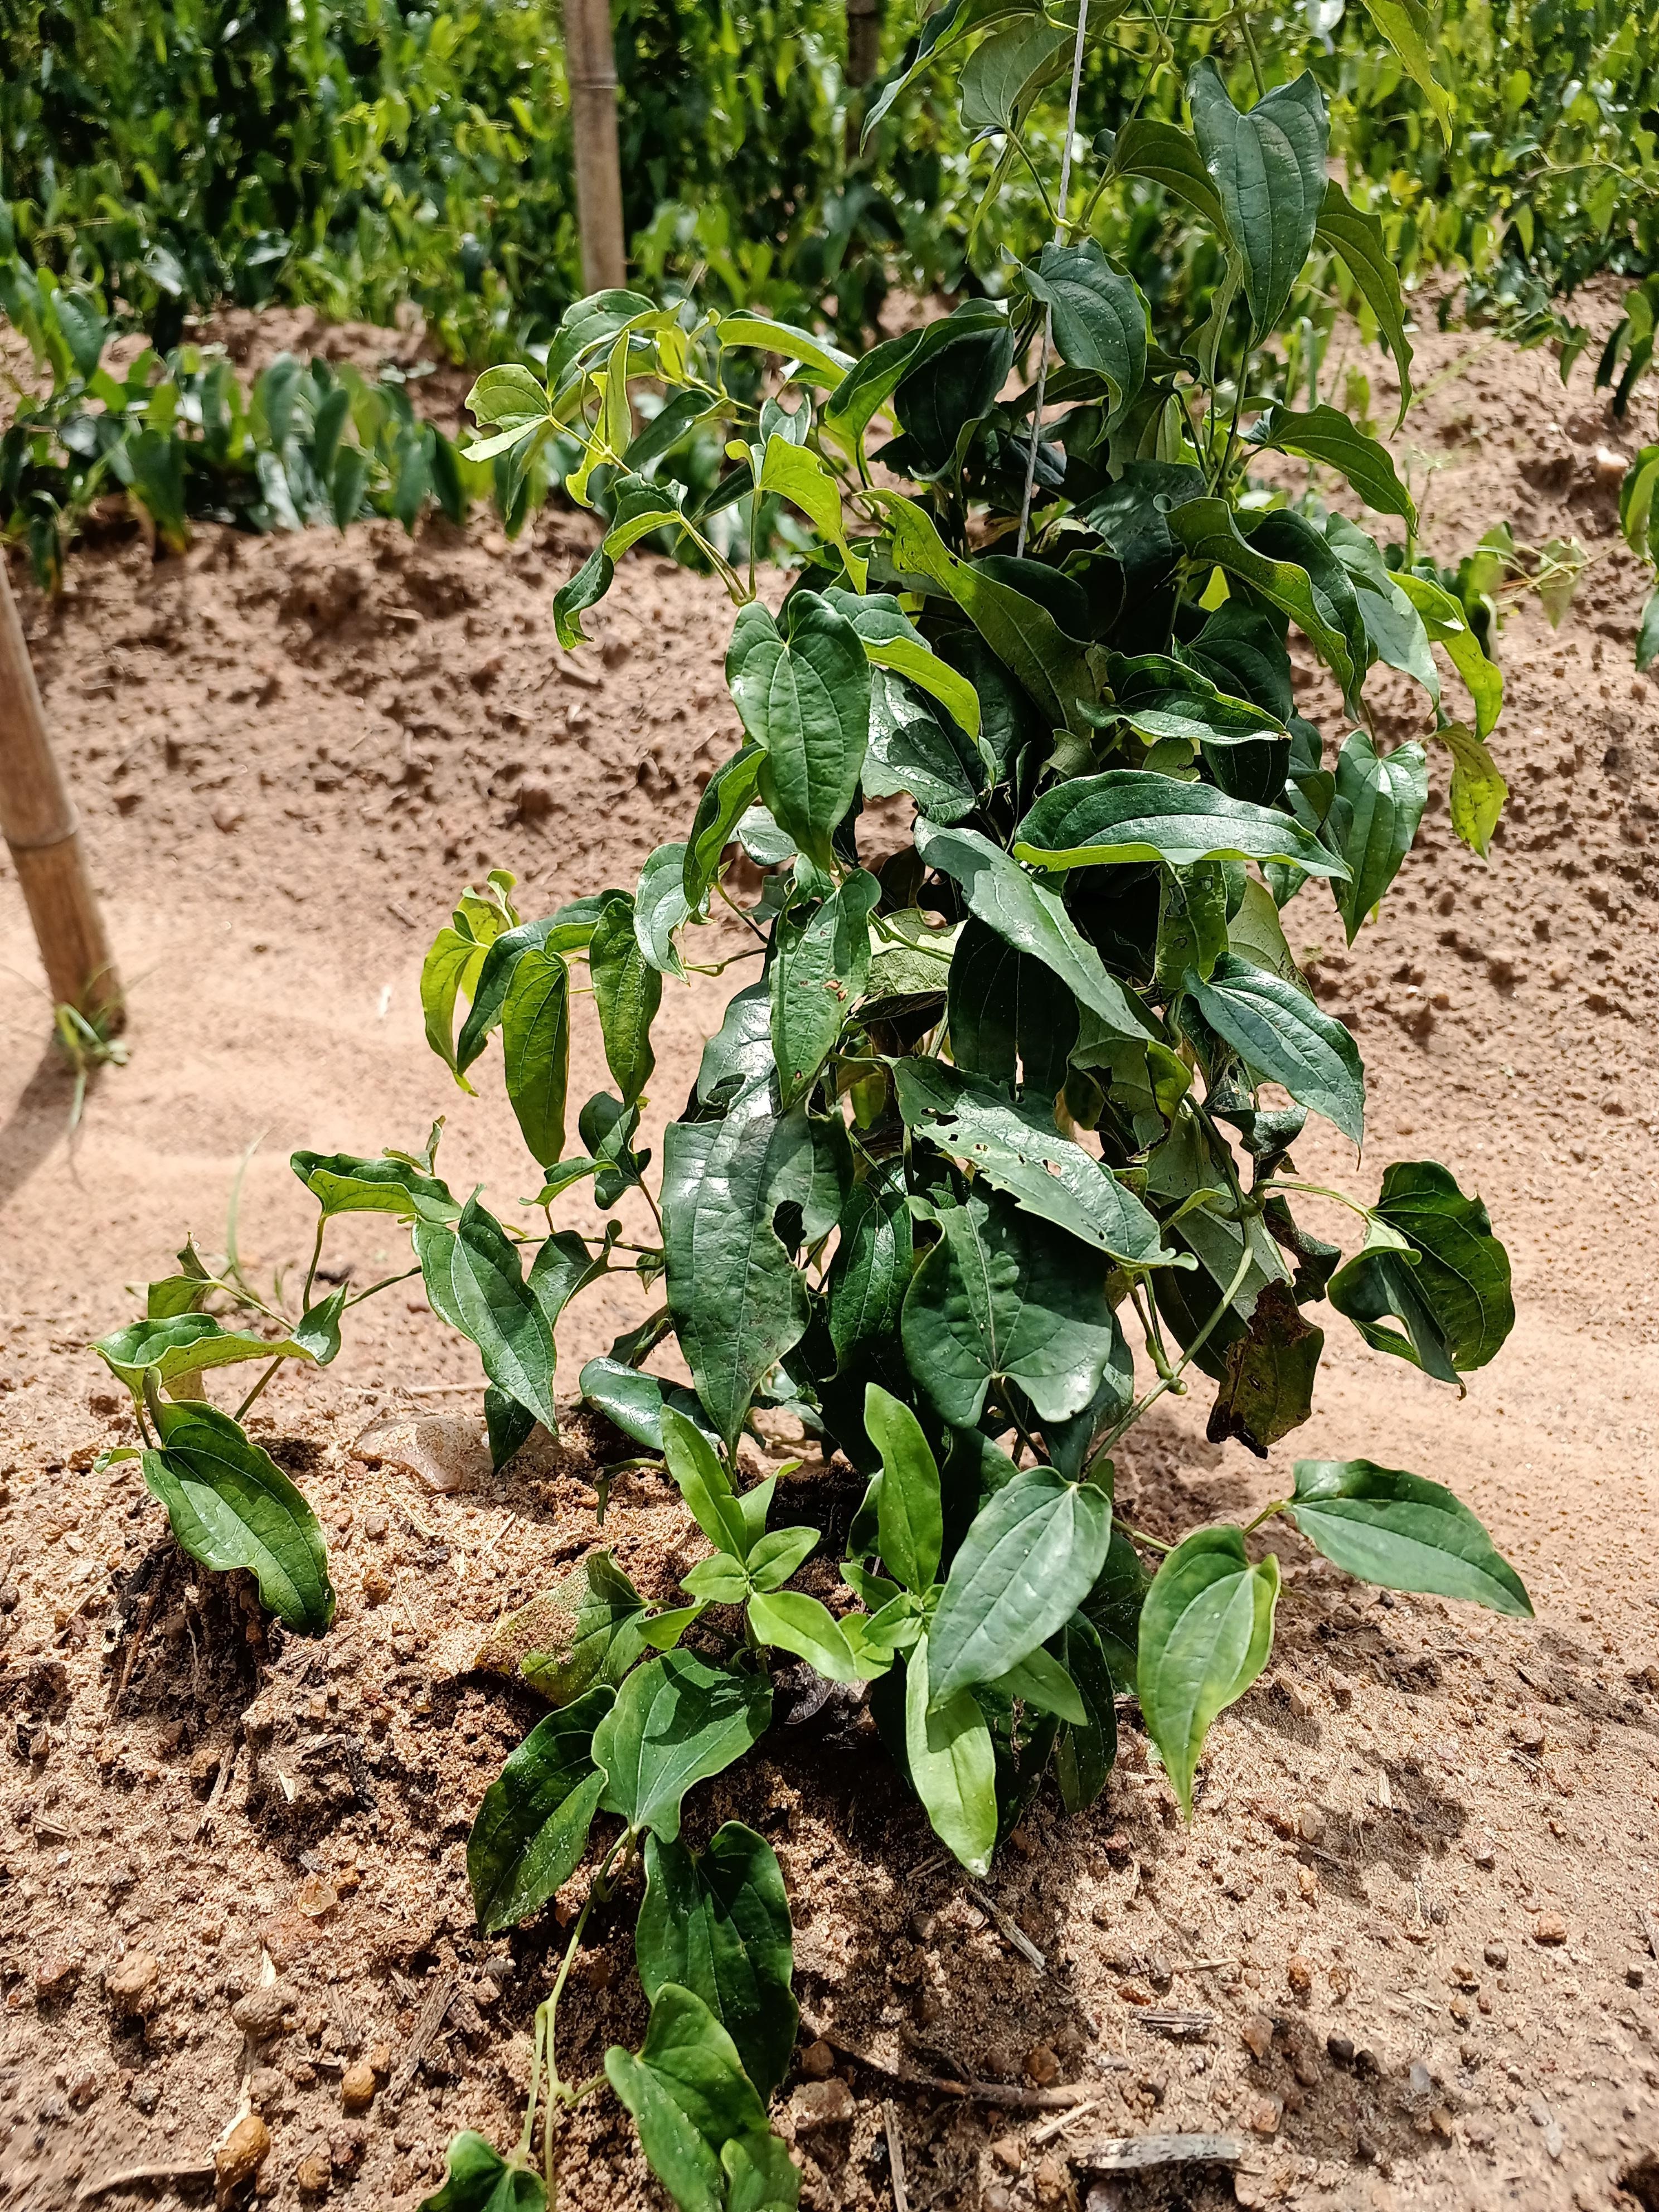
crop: yam
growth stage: vegetative
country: Nigeria
